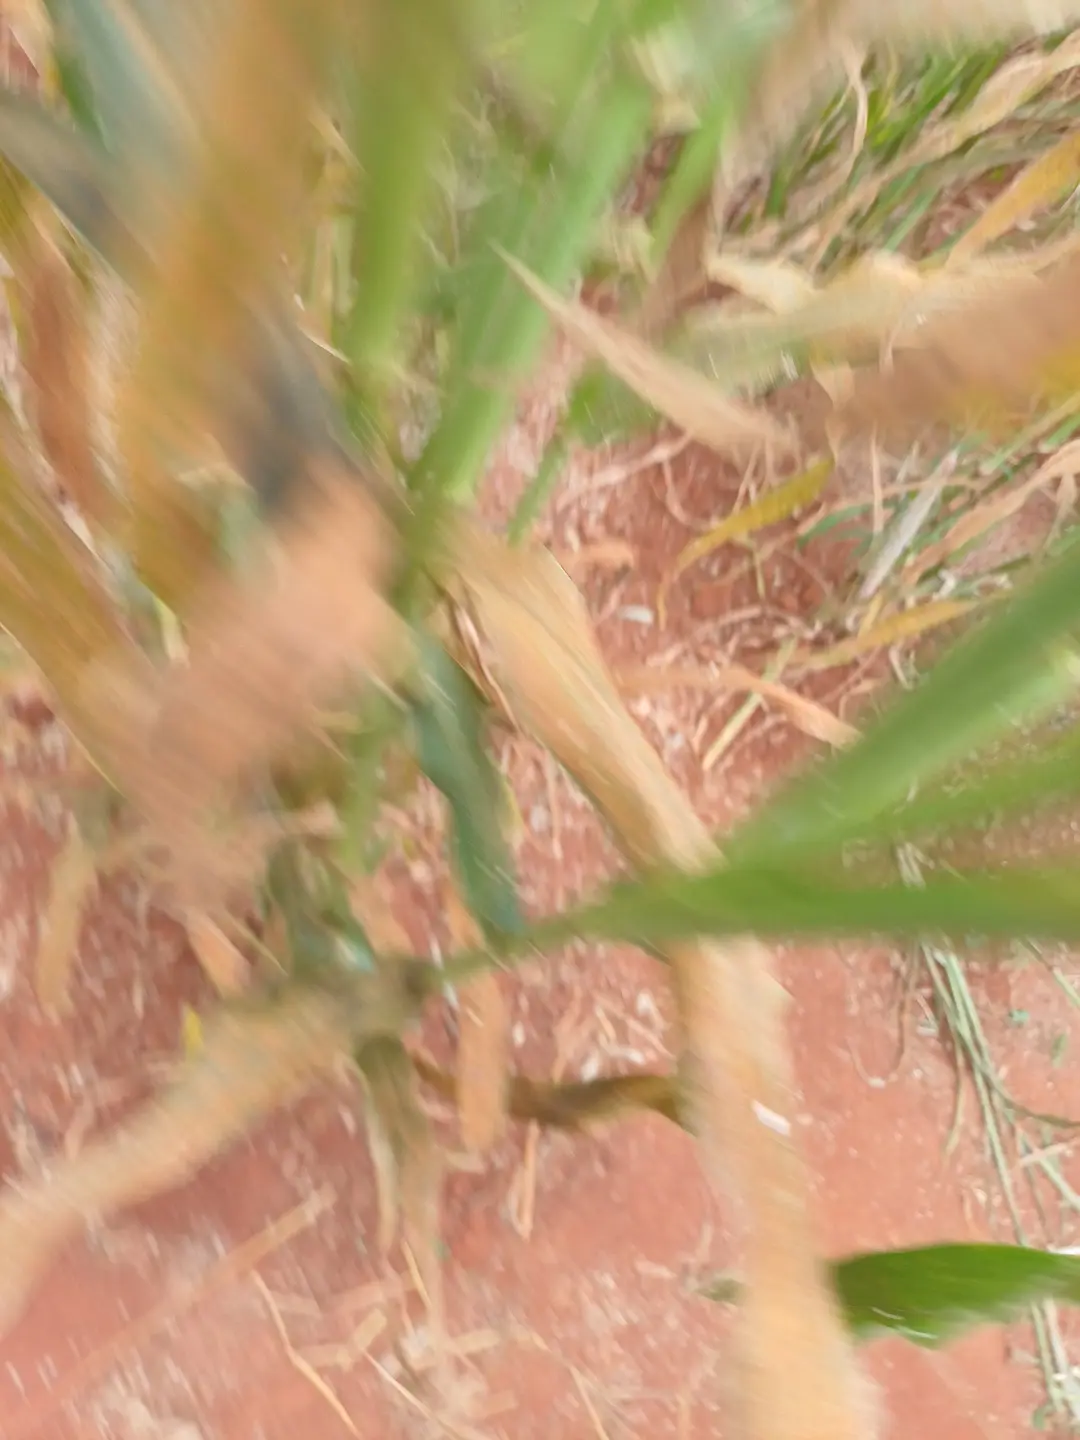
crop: pearl millet
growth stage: filling grain
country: Kenya
